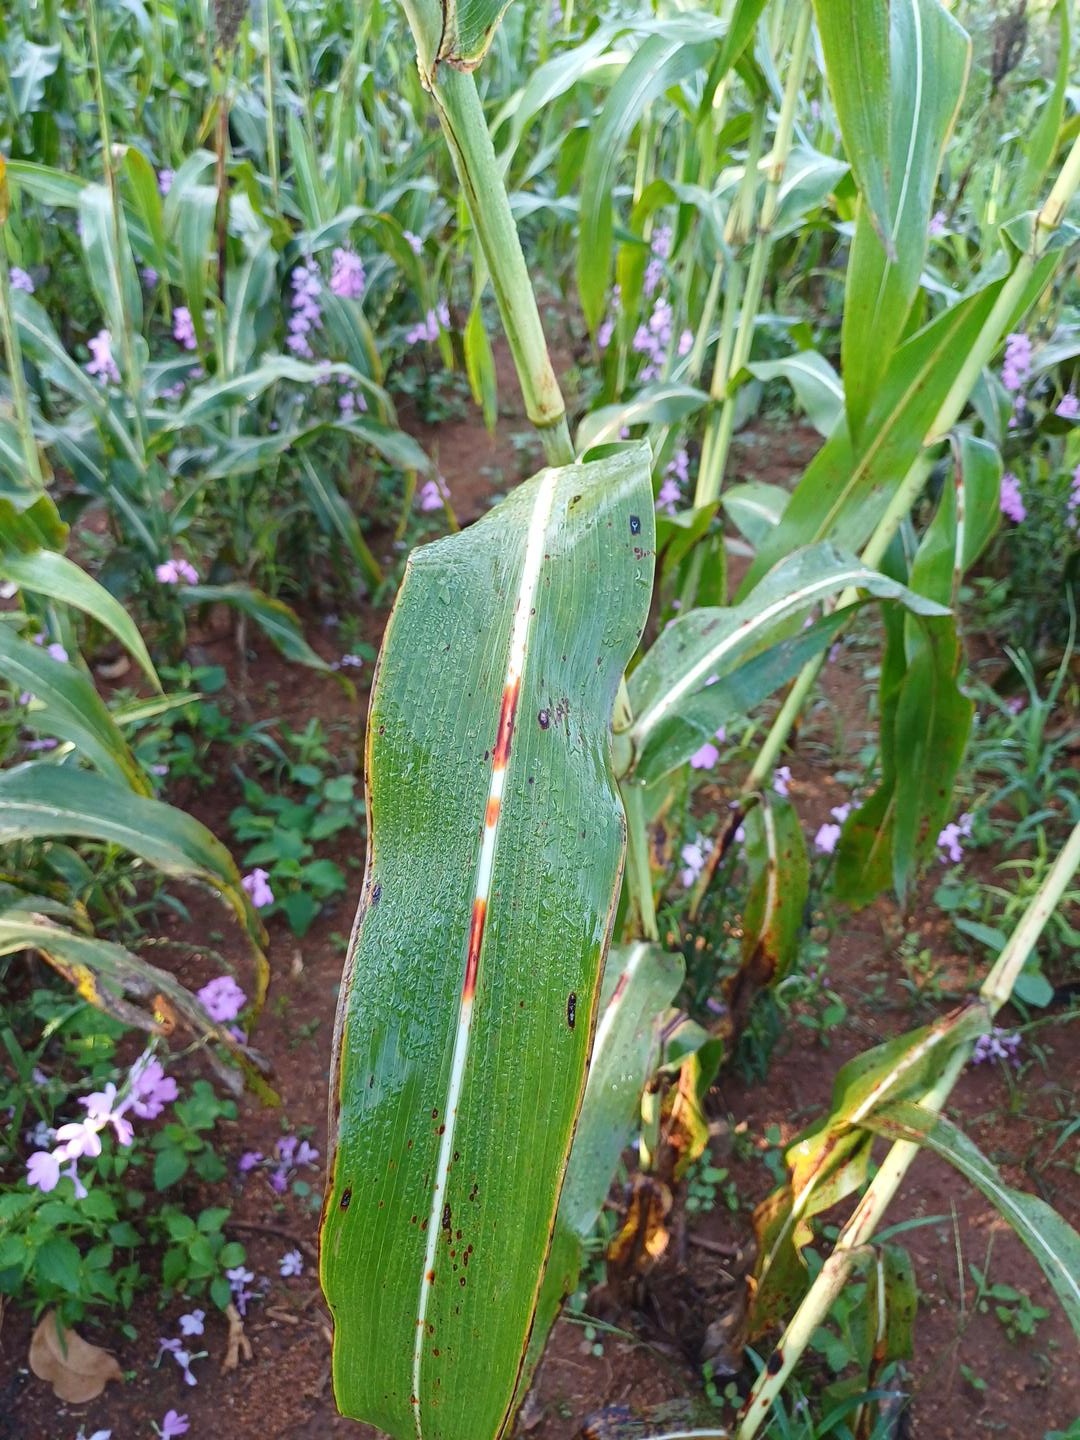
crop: sorghum
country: Kenya
